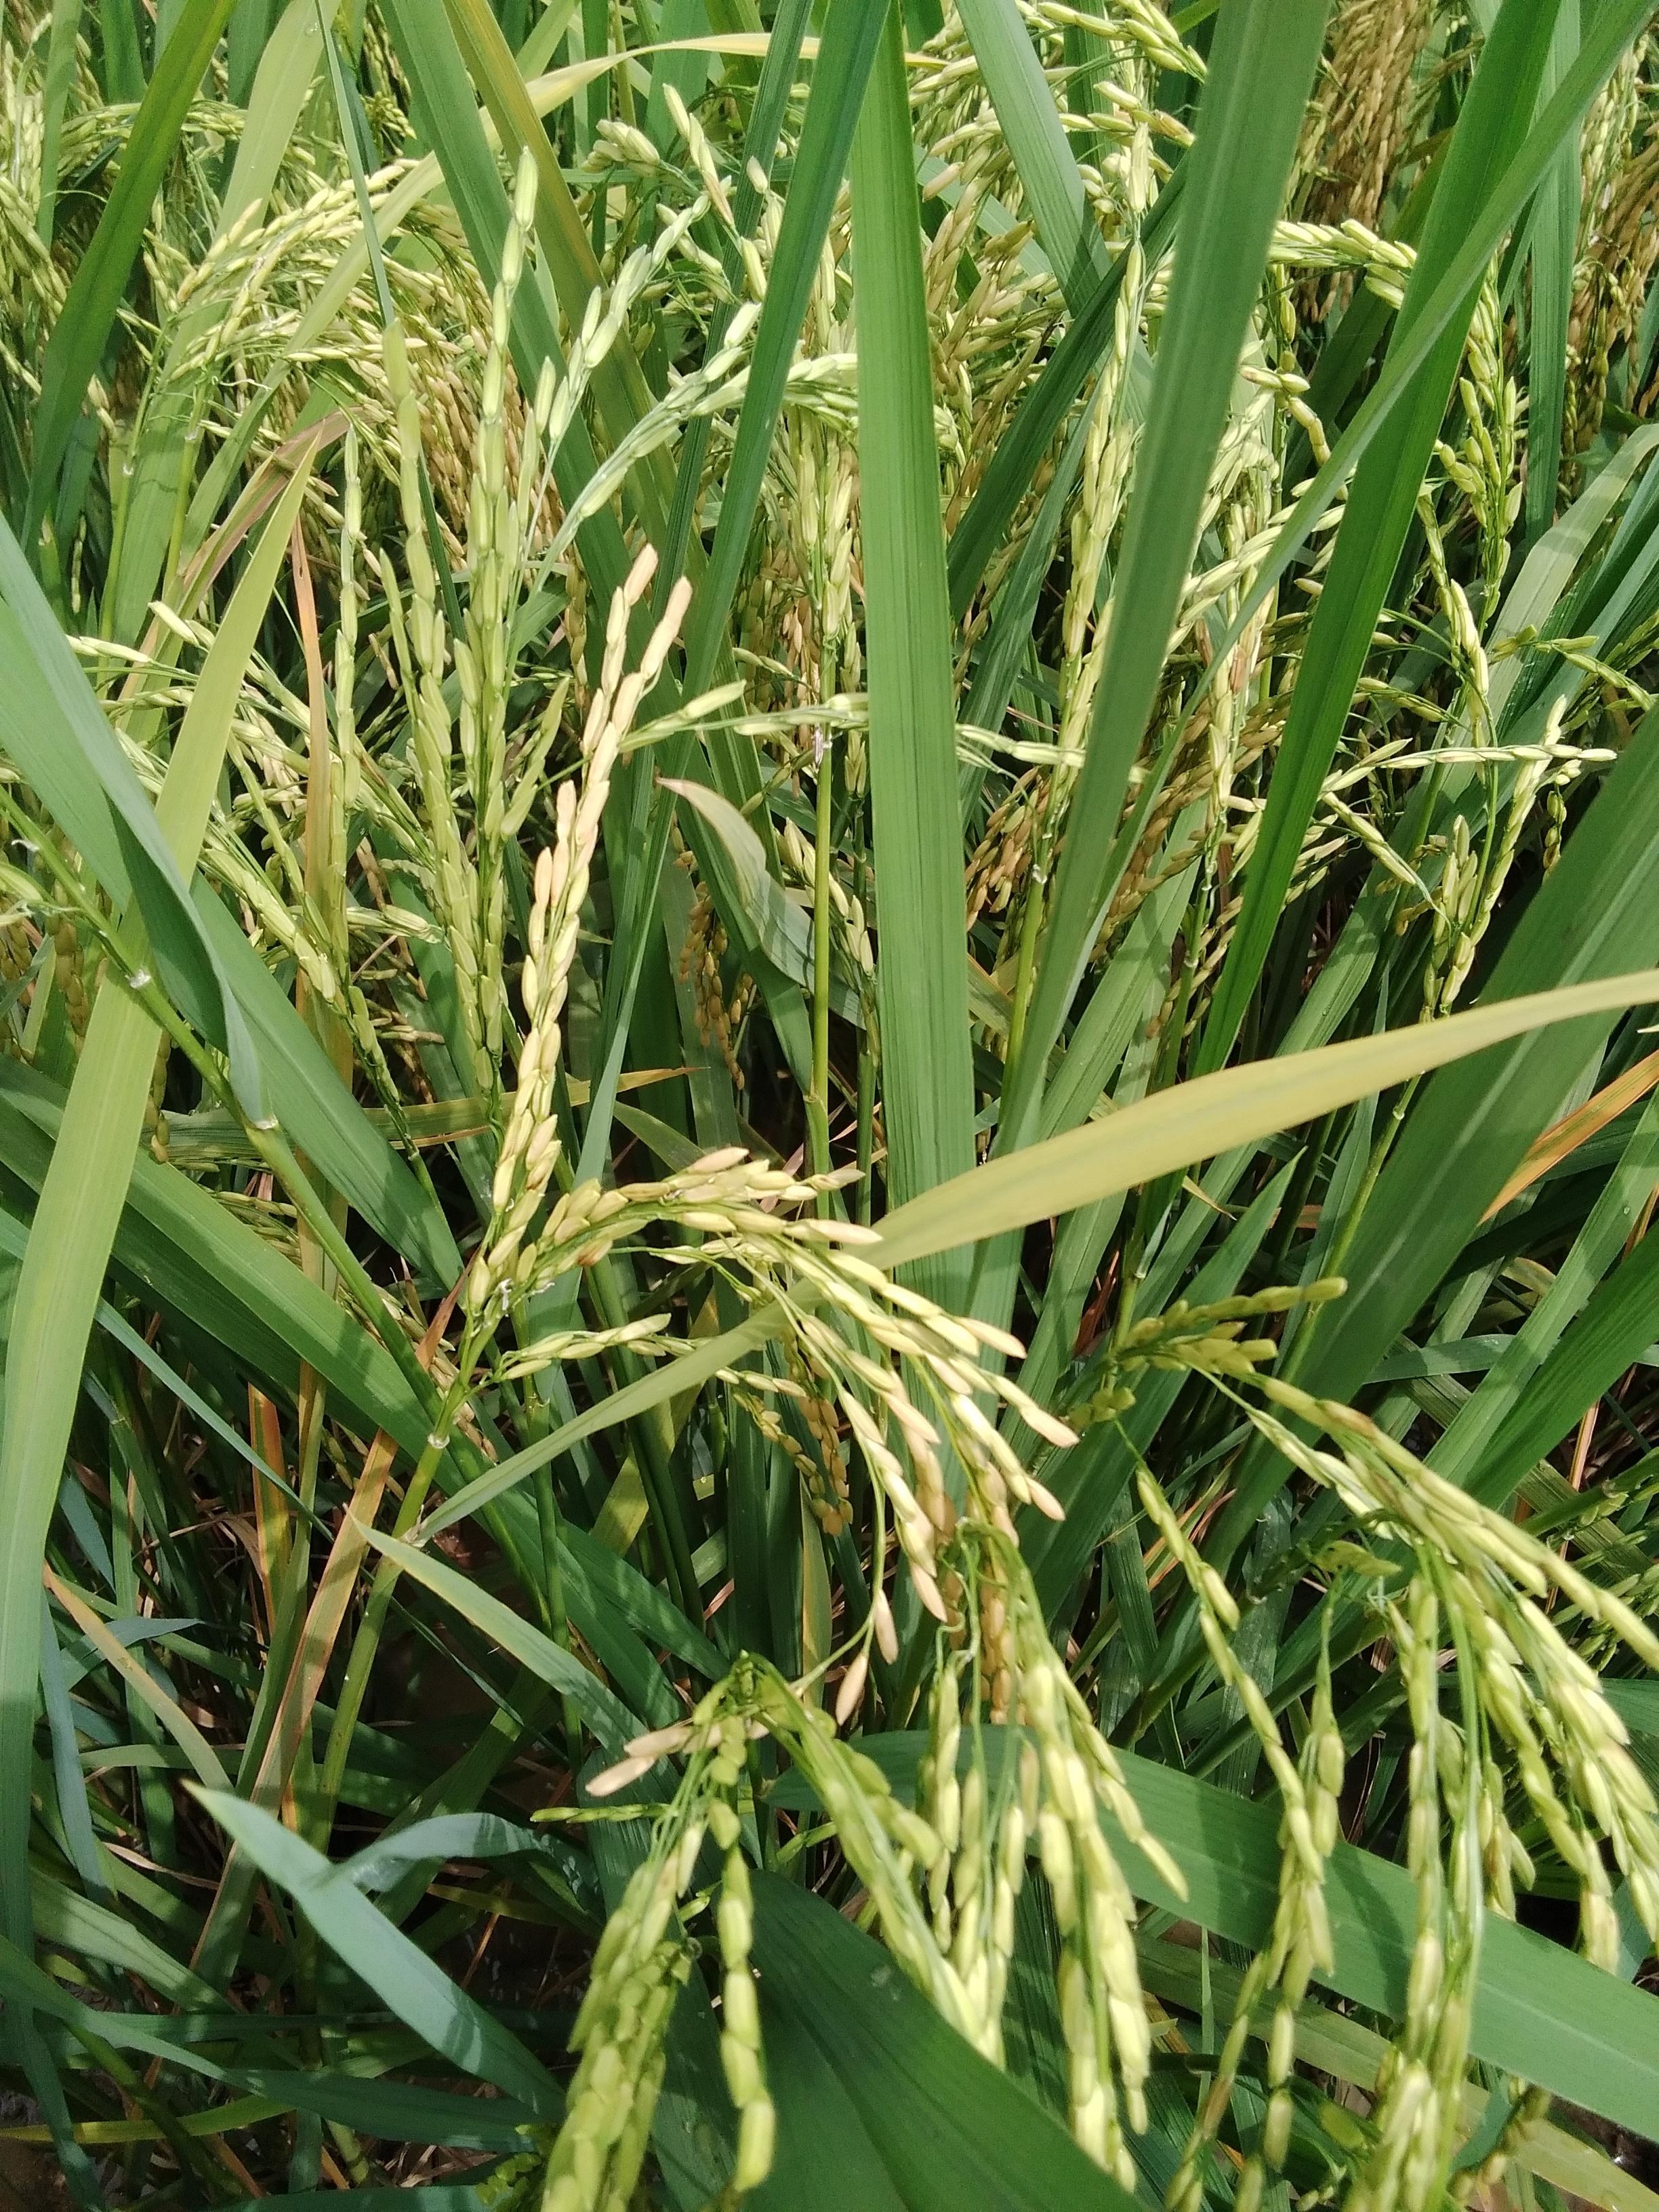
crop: rice
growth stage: ripening
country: Nigeria
